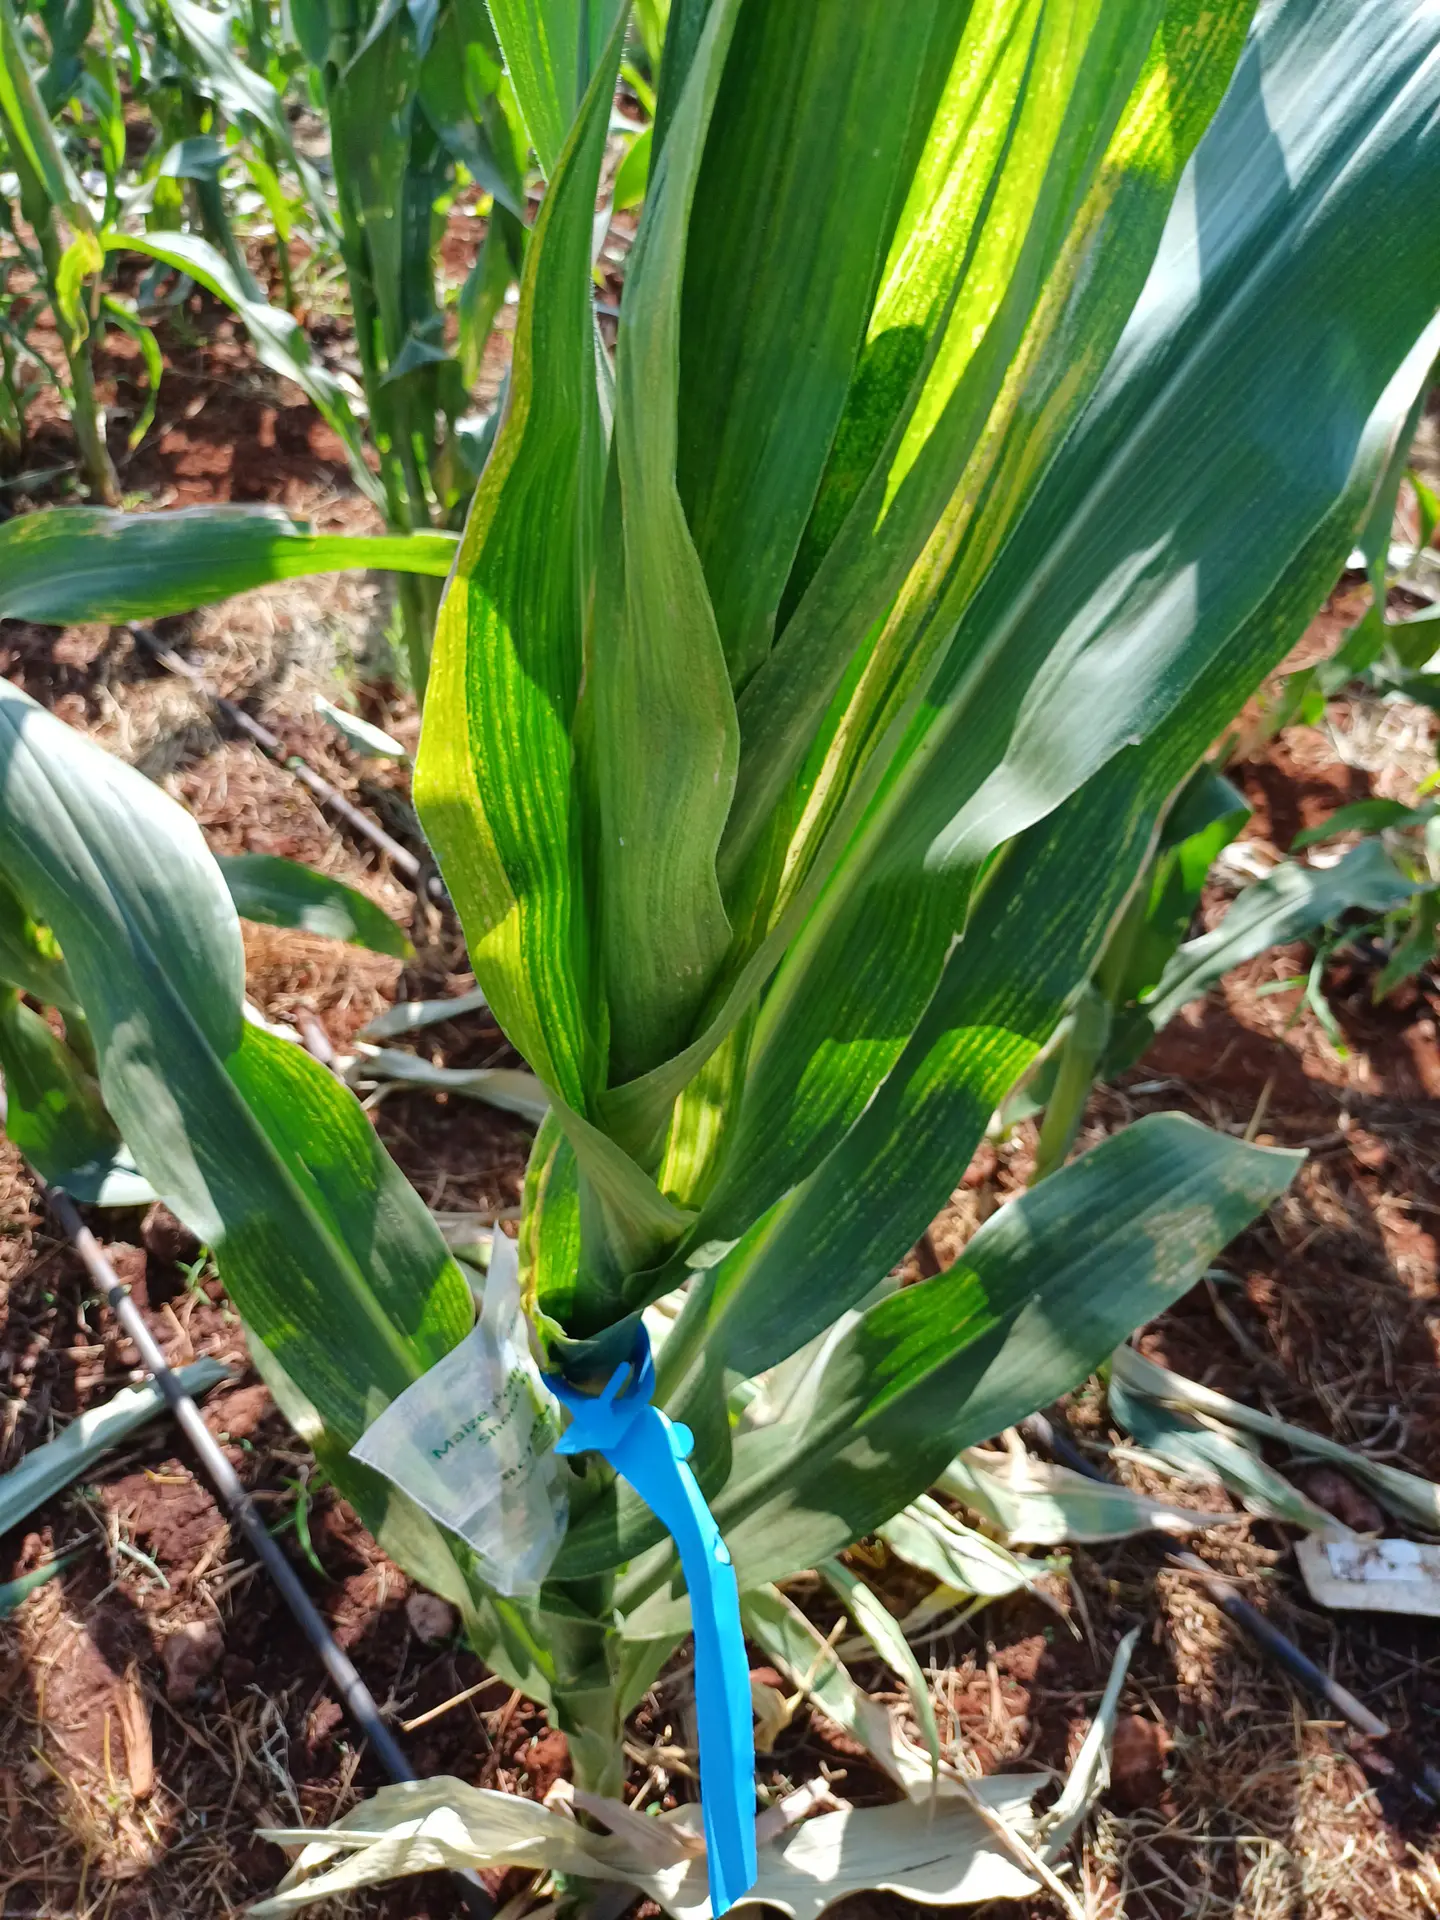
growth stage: vegetative
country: Kenya
